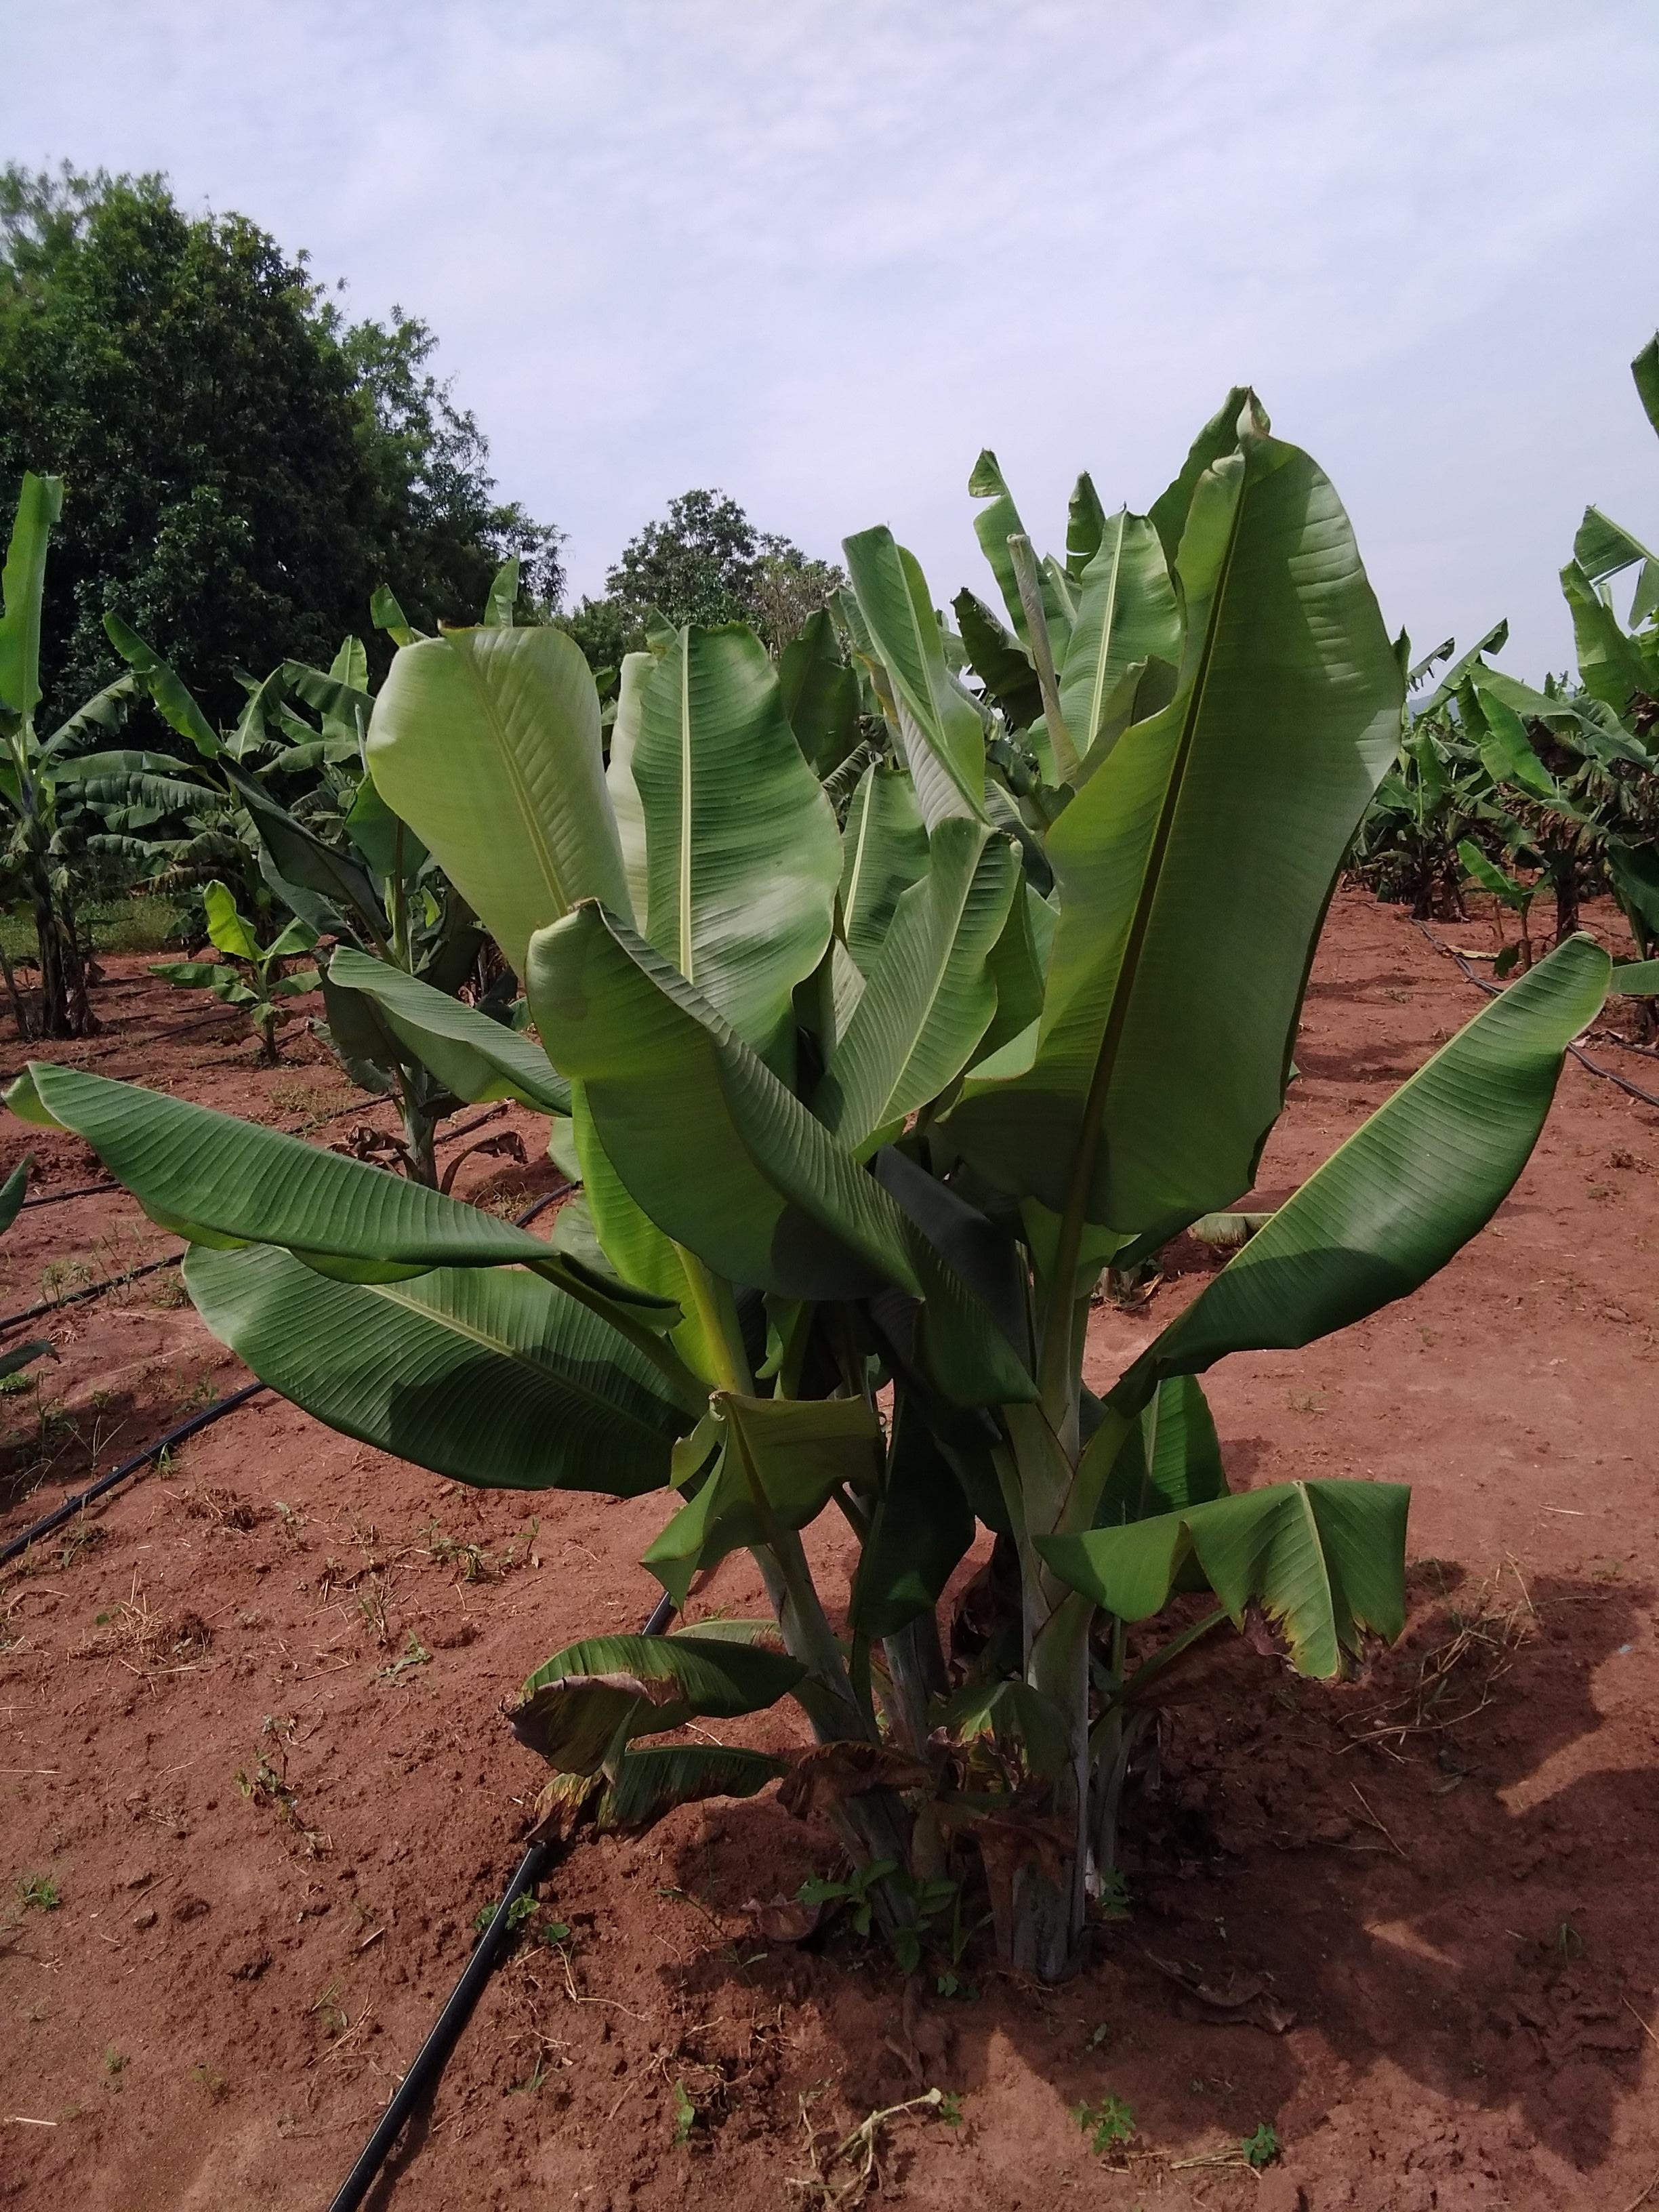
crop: banana
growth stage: vegetative
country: Uganda
